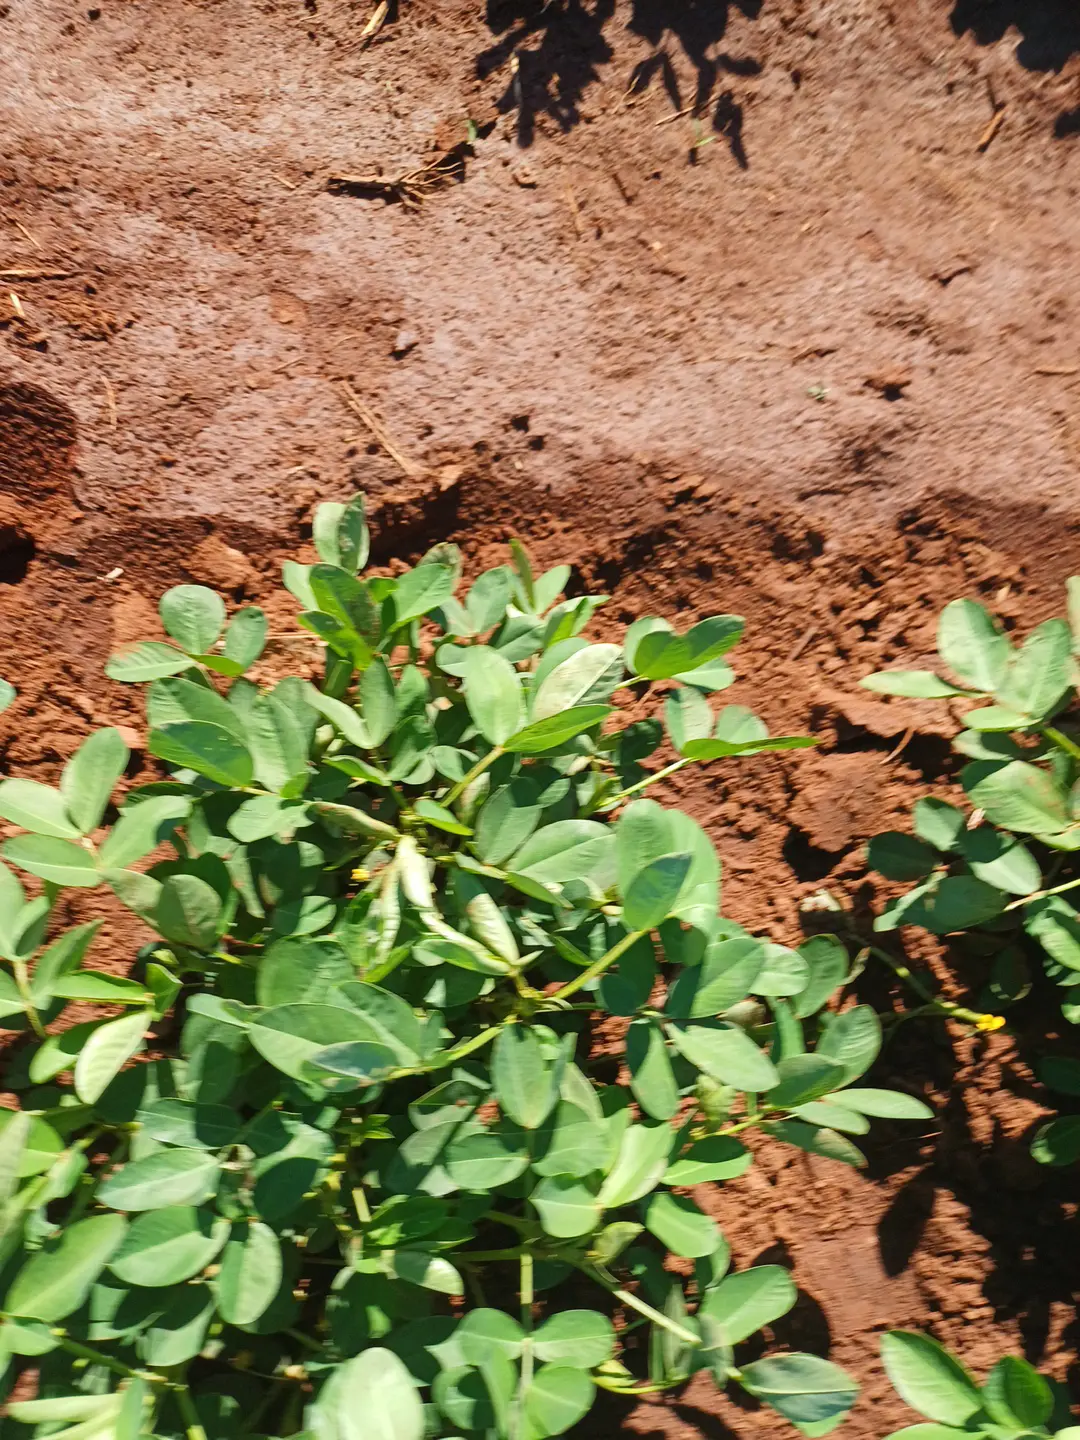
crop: groundnut
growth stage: flowering
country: Kenya
